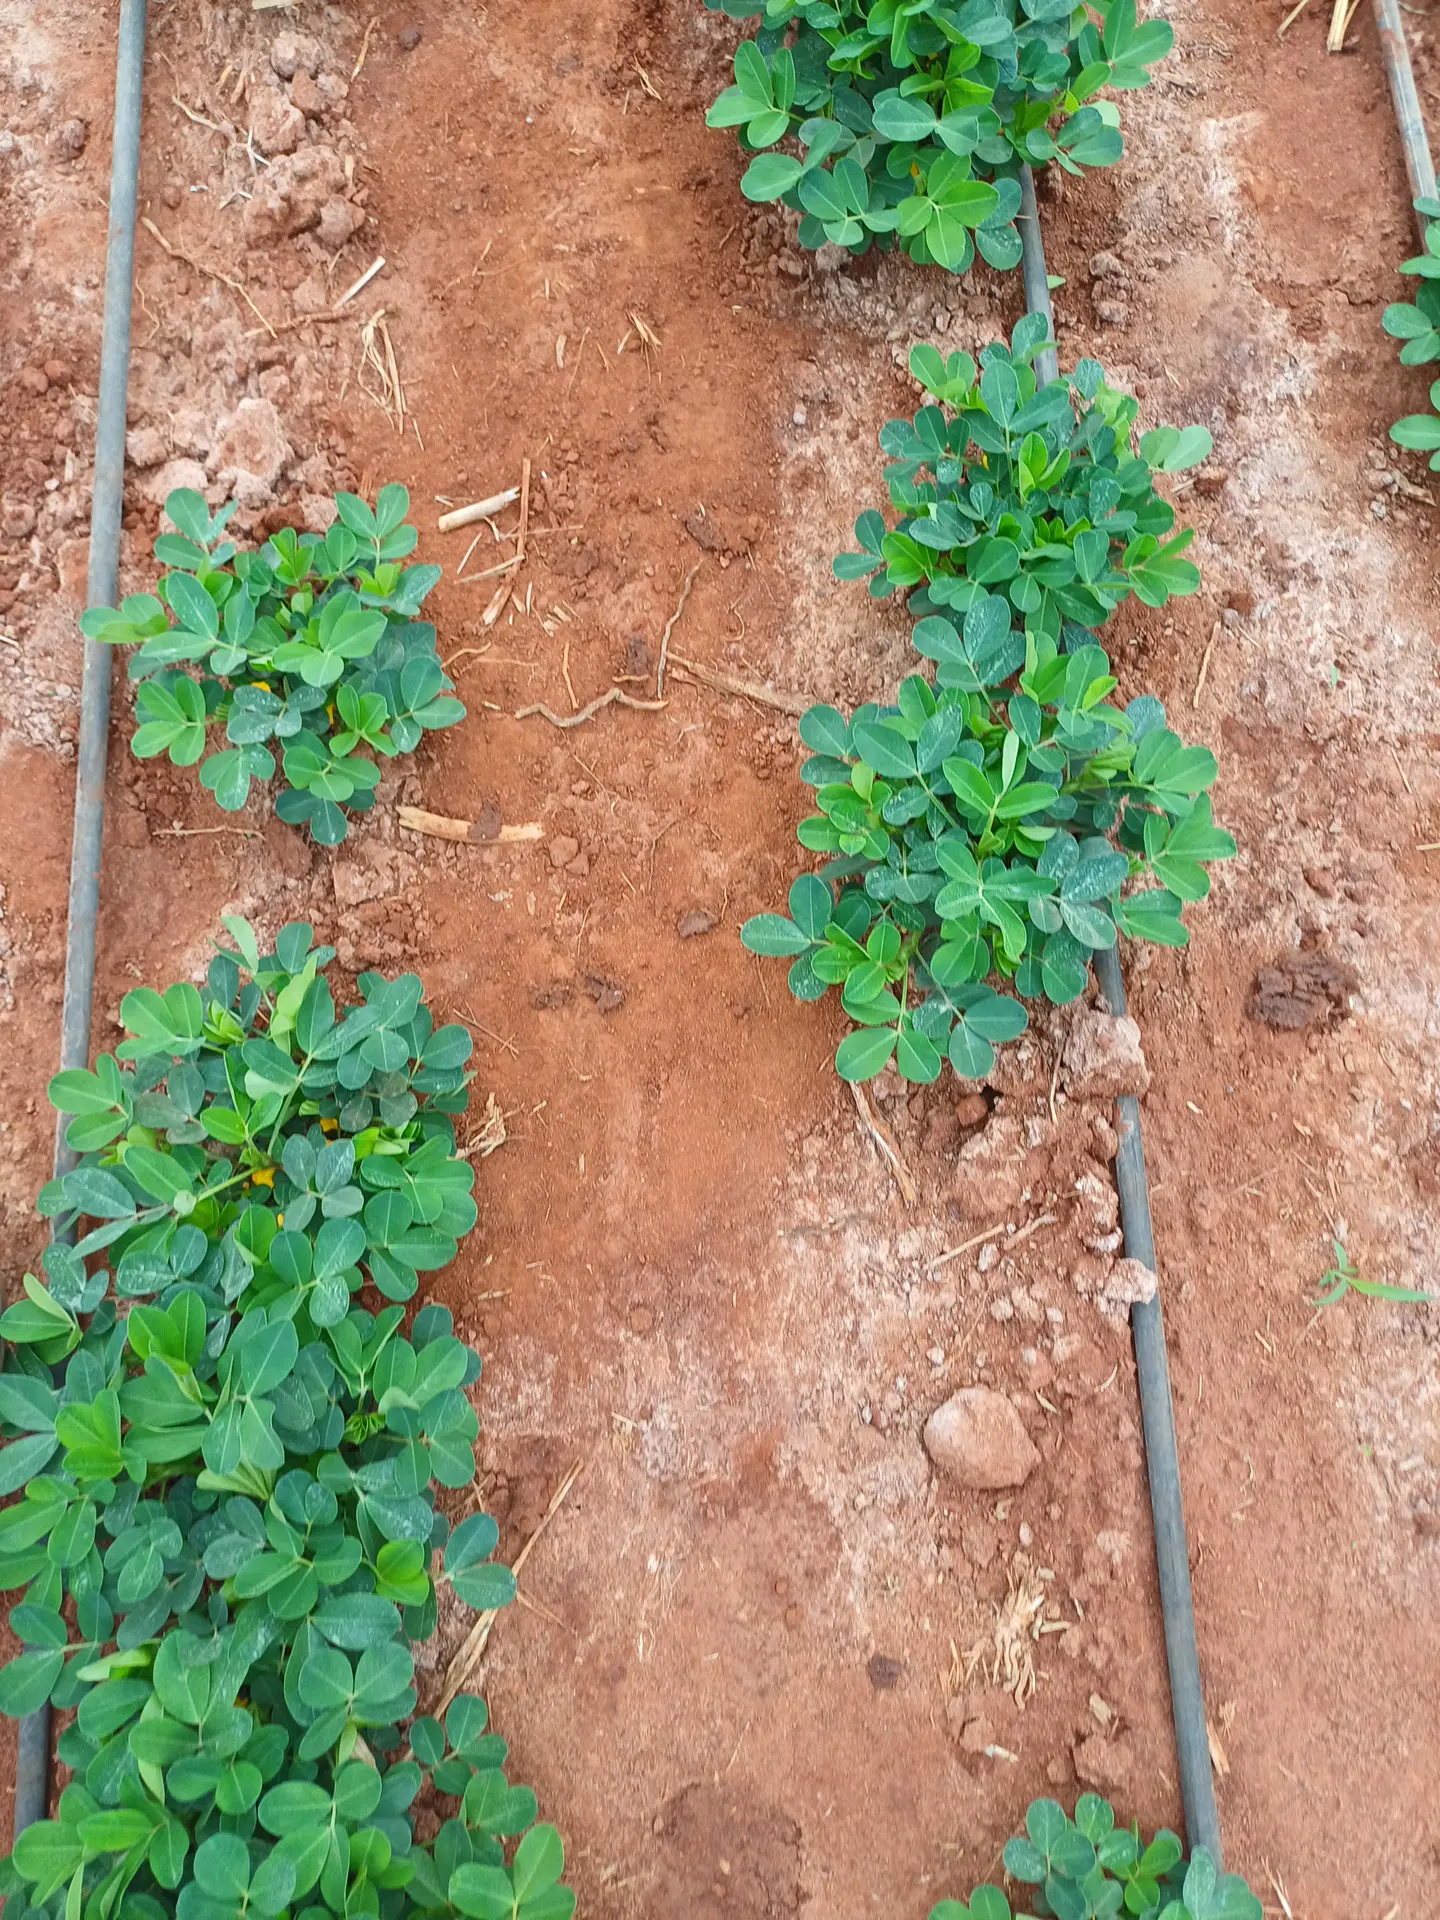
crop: groundnut
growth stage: flowering
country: Kenya
